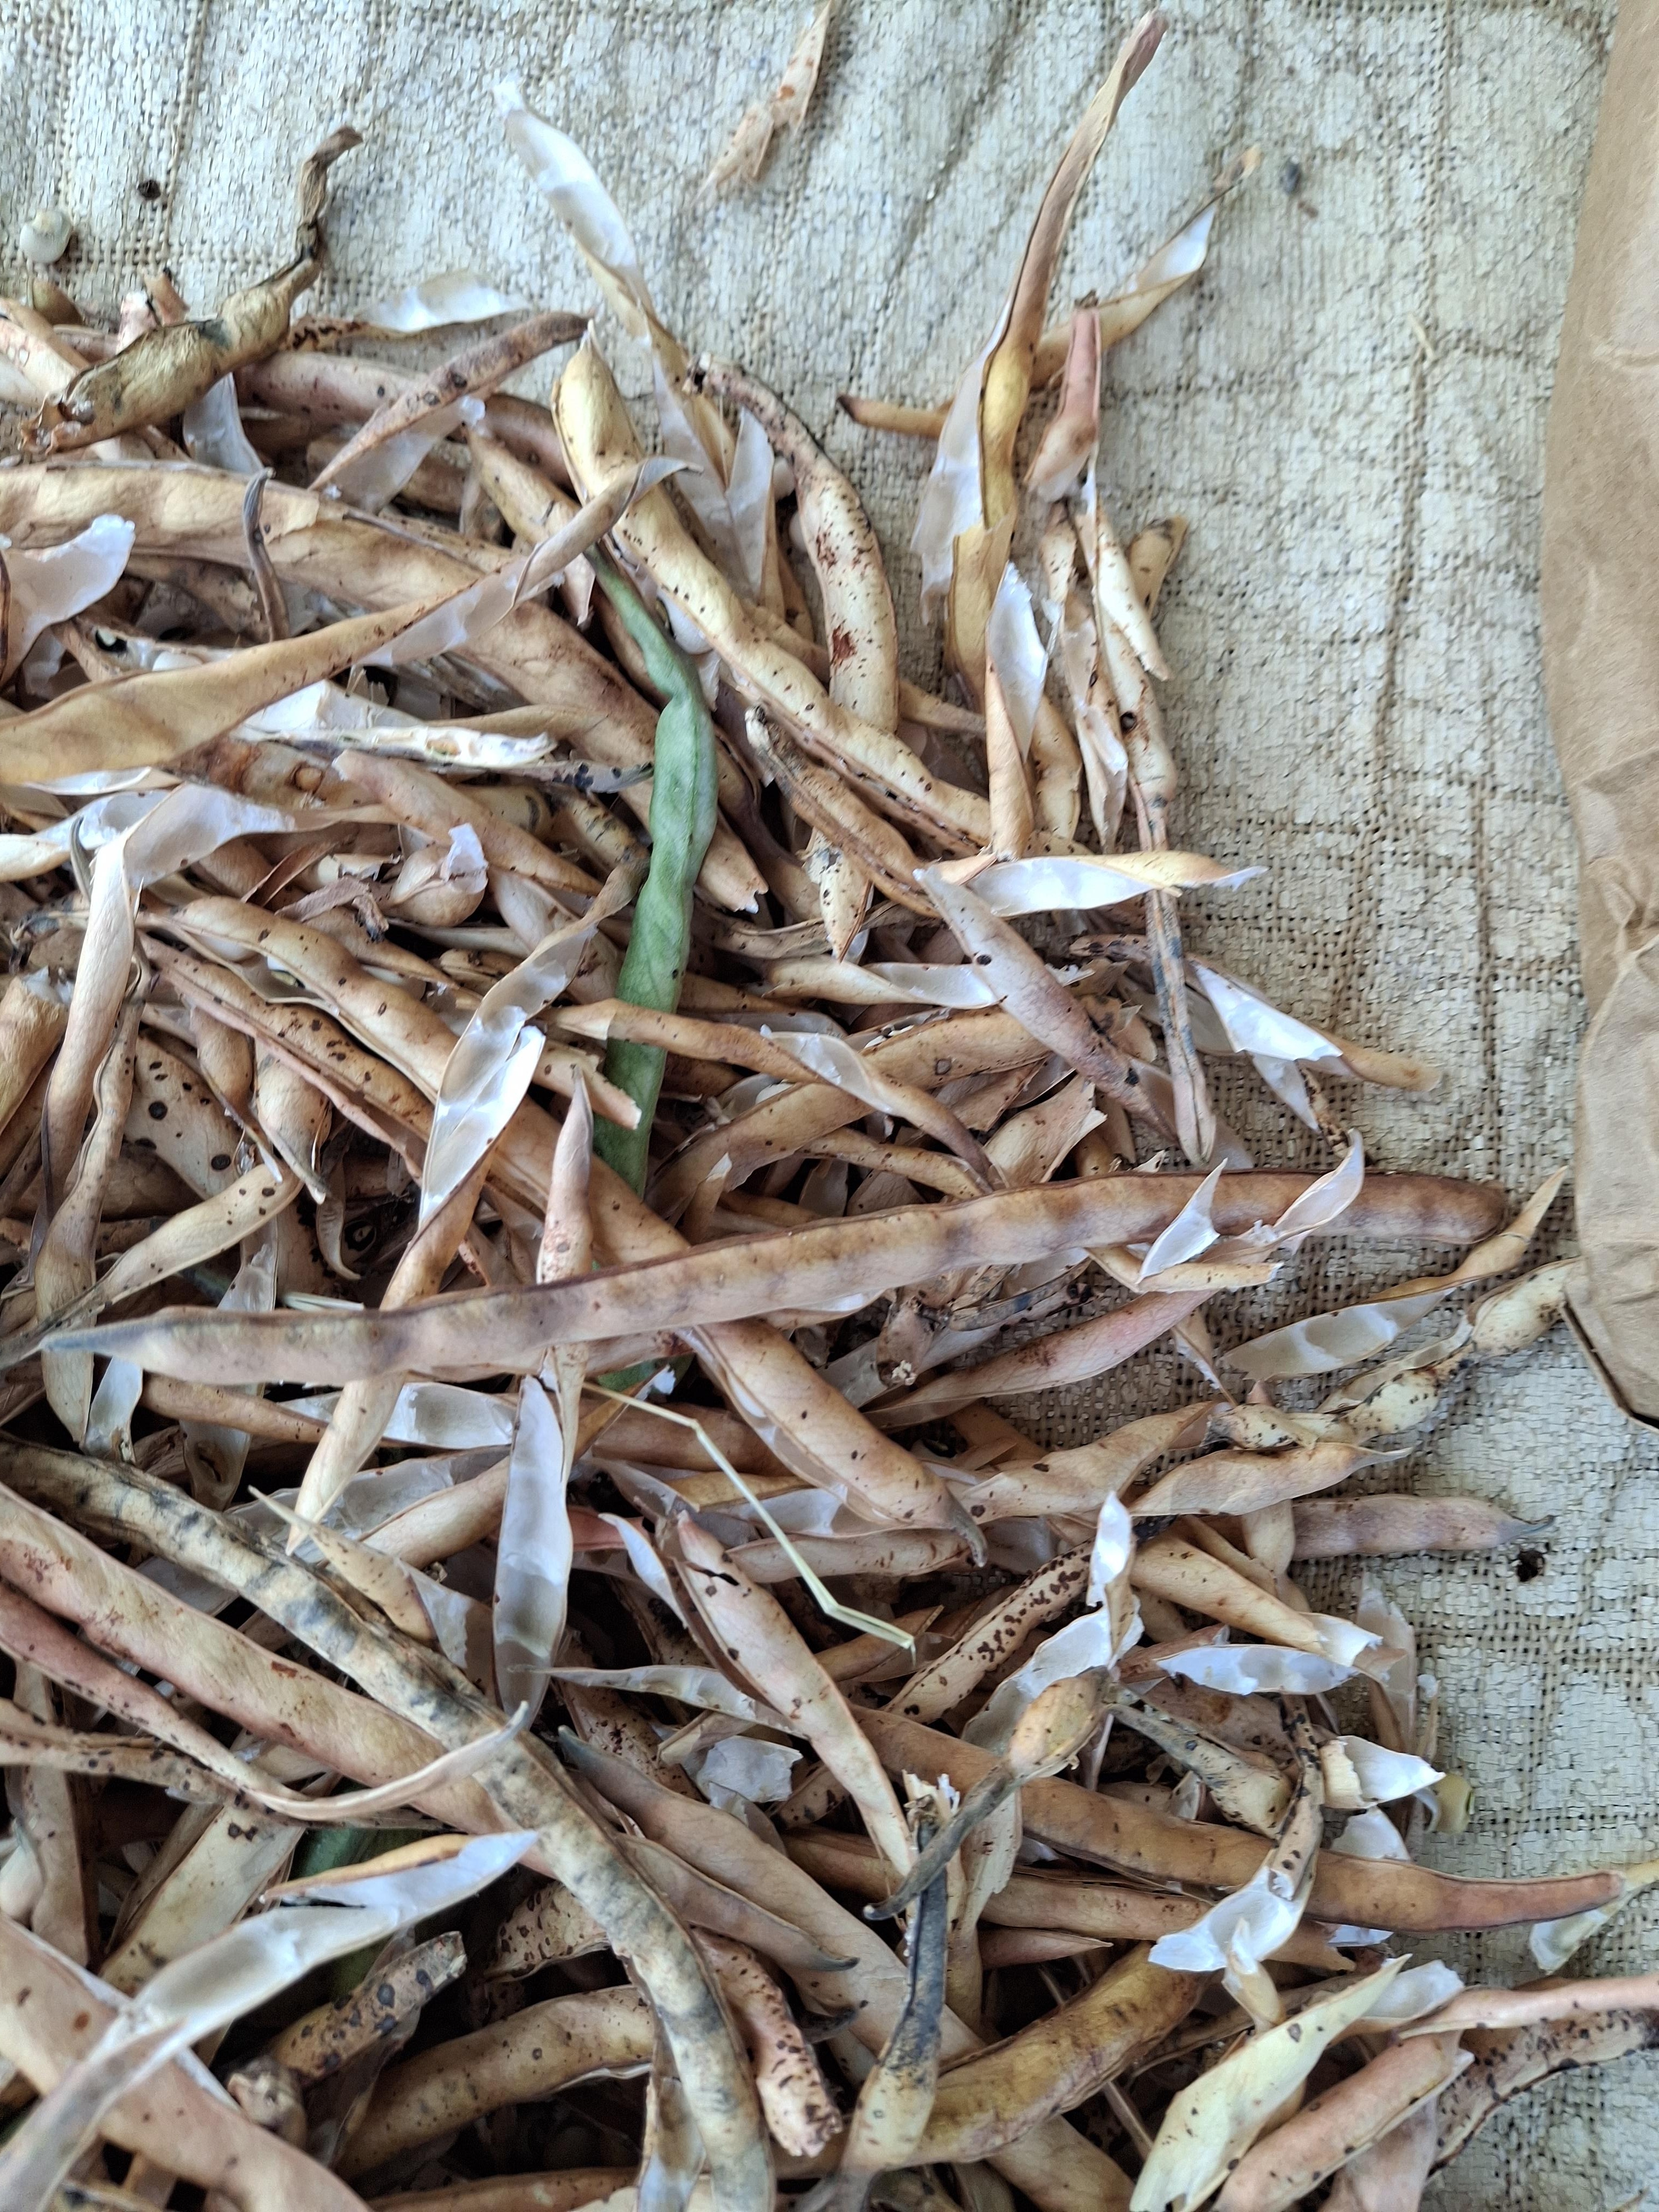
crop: cowpea
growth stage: harvest
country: Nigeria
